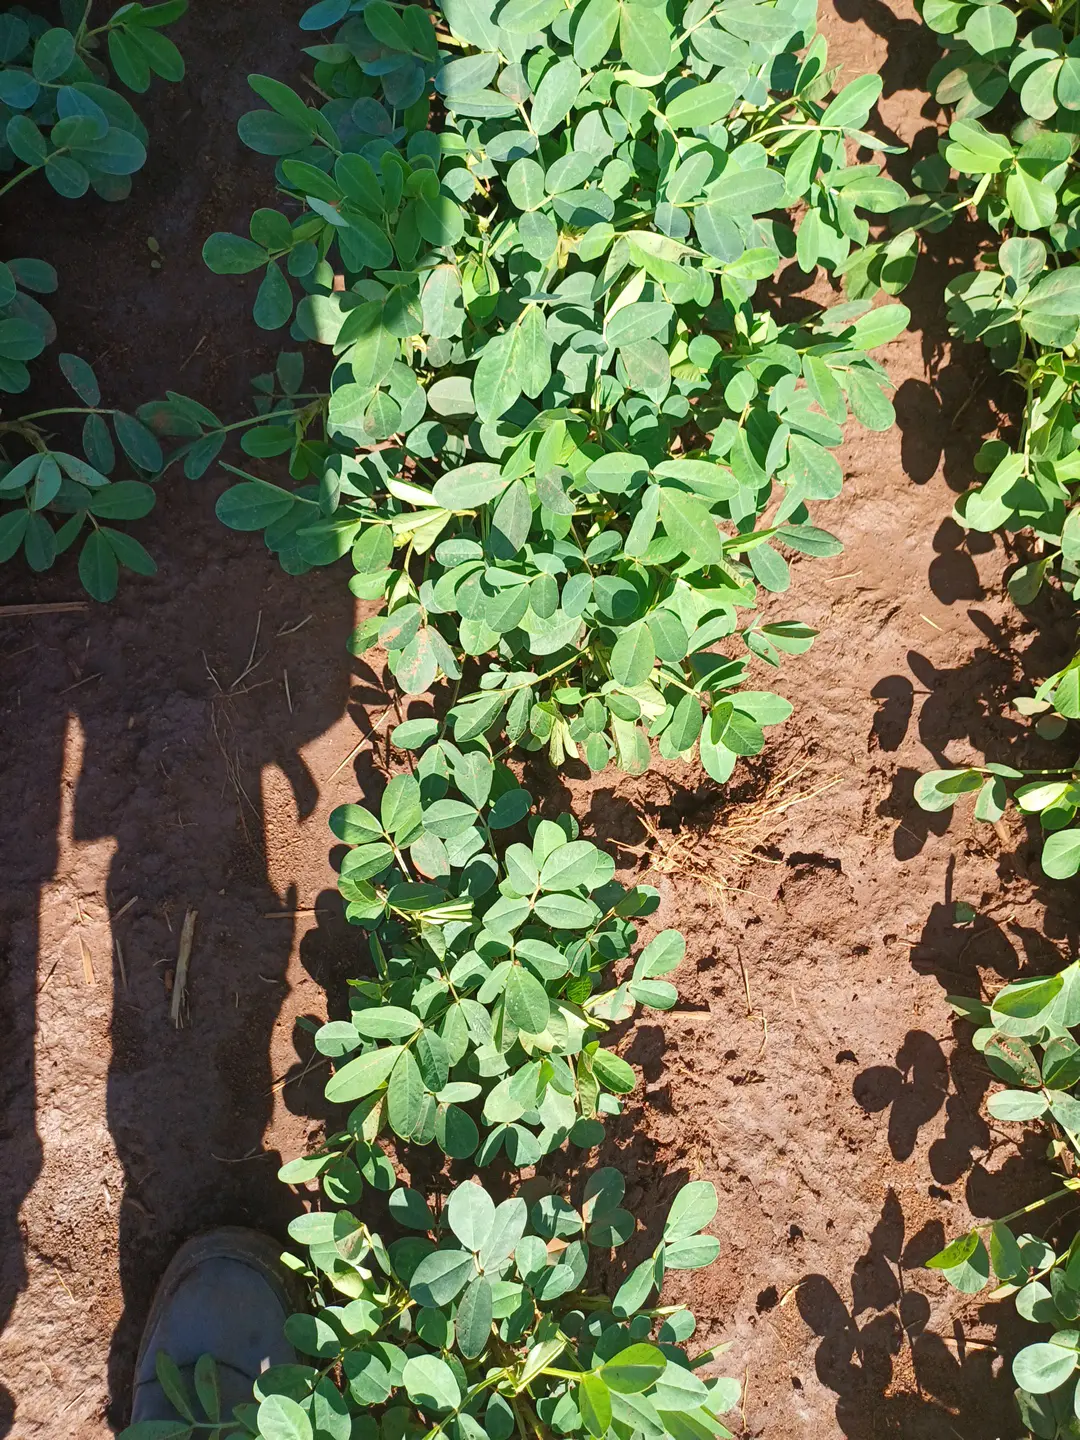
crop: groundnut
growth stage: flowering
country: Kenya
